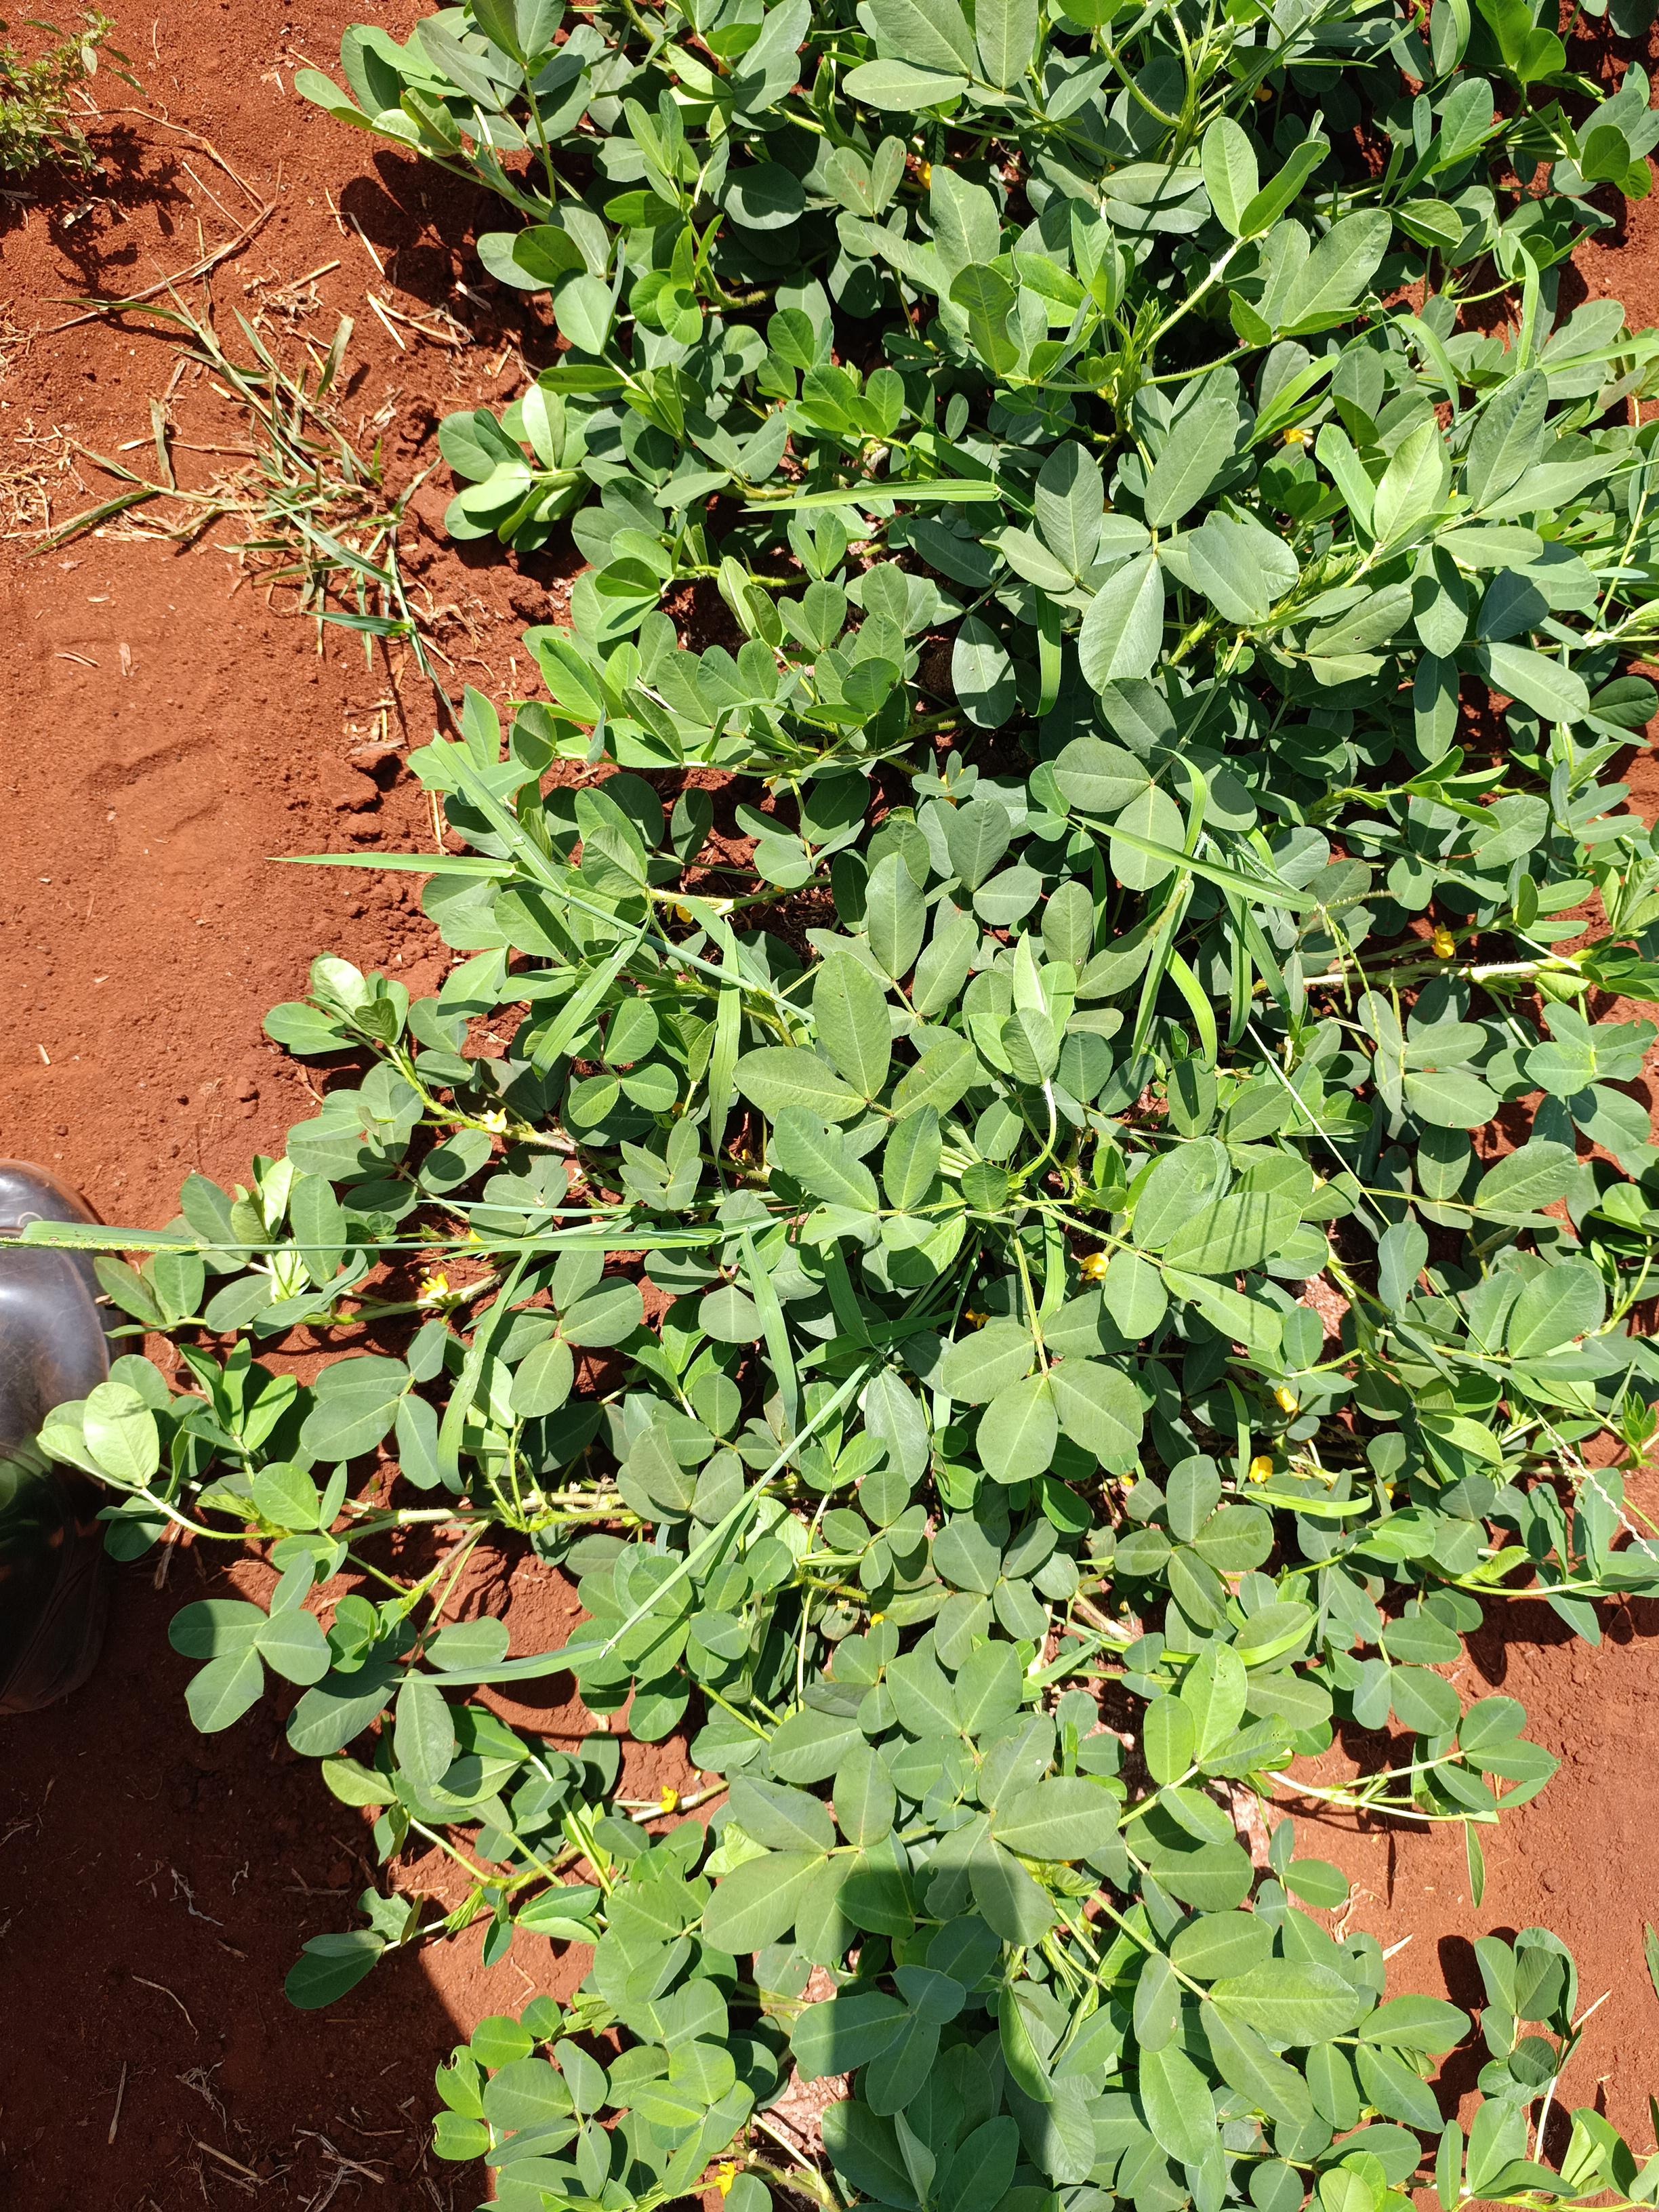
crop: groundnut
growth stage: flowering
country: Kenya
